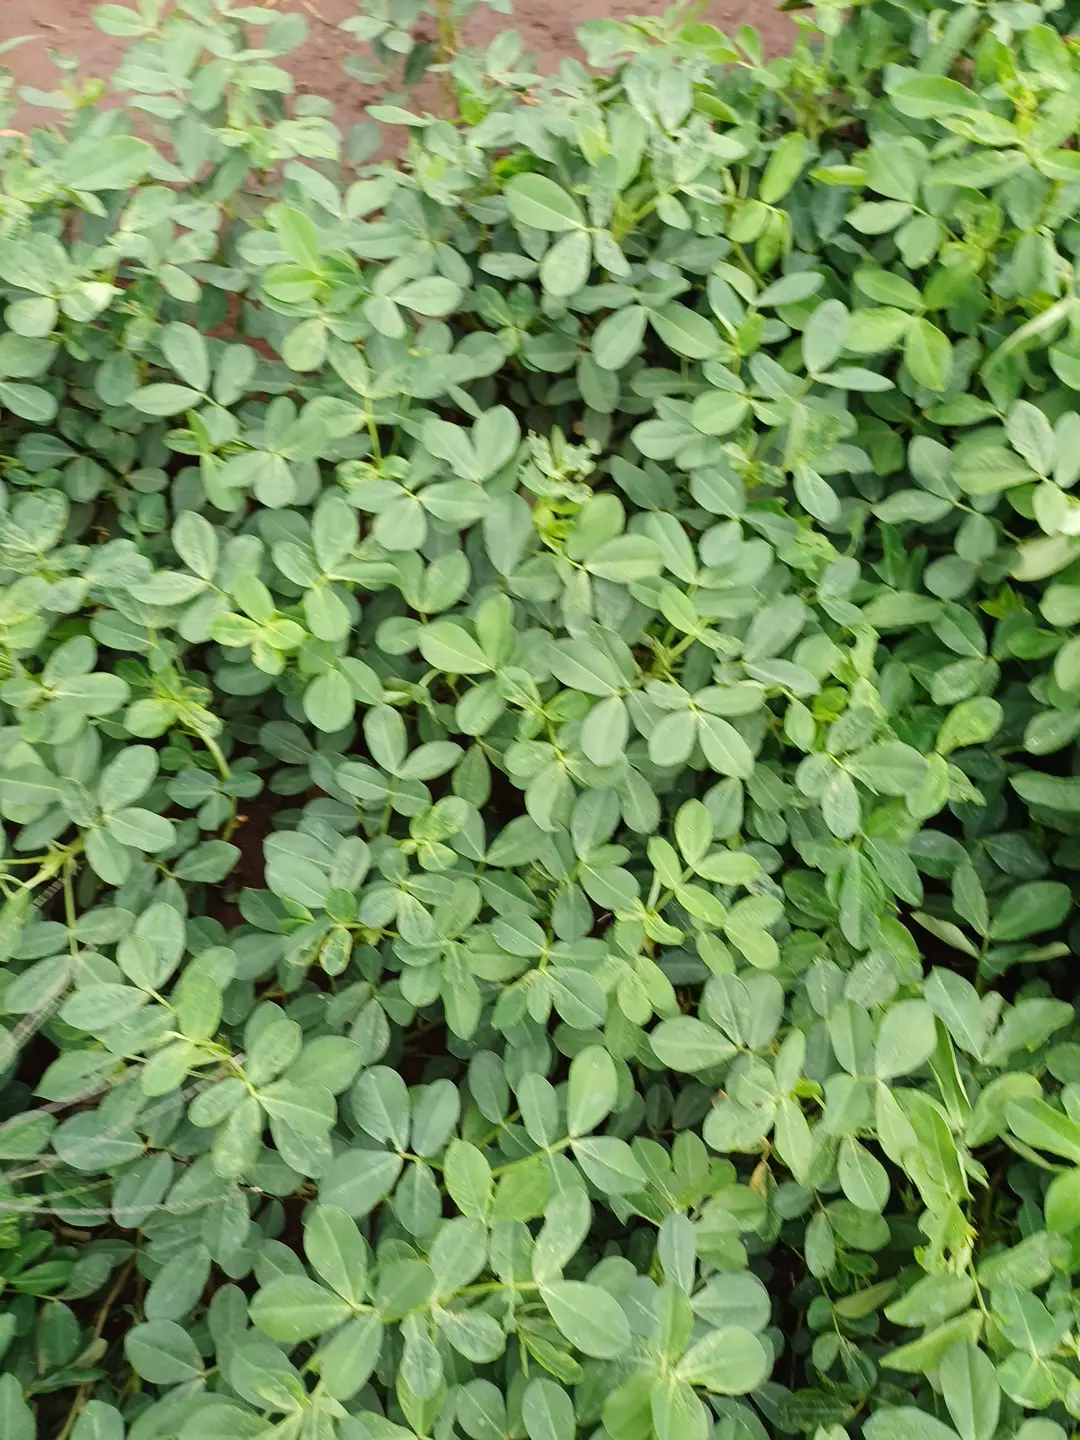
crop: groundnut
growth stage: pegging
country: Kenya
